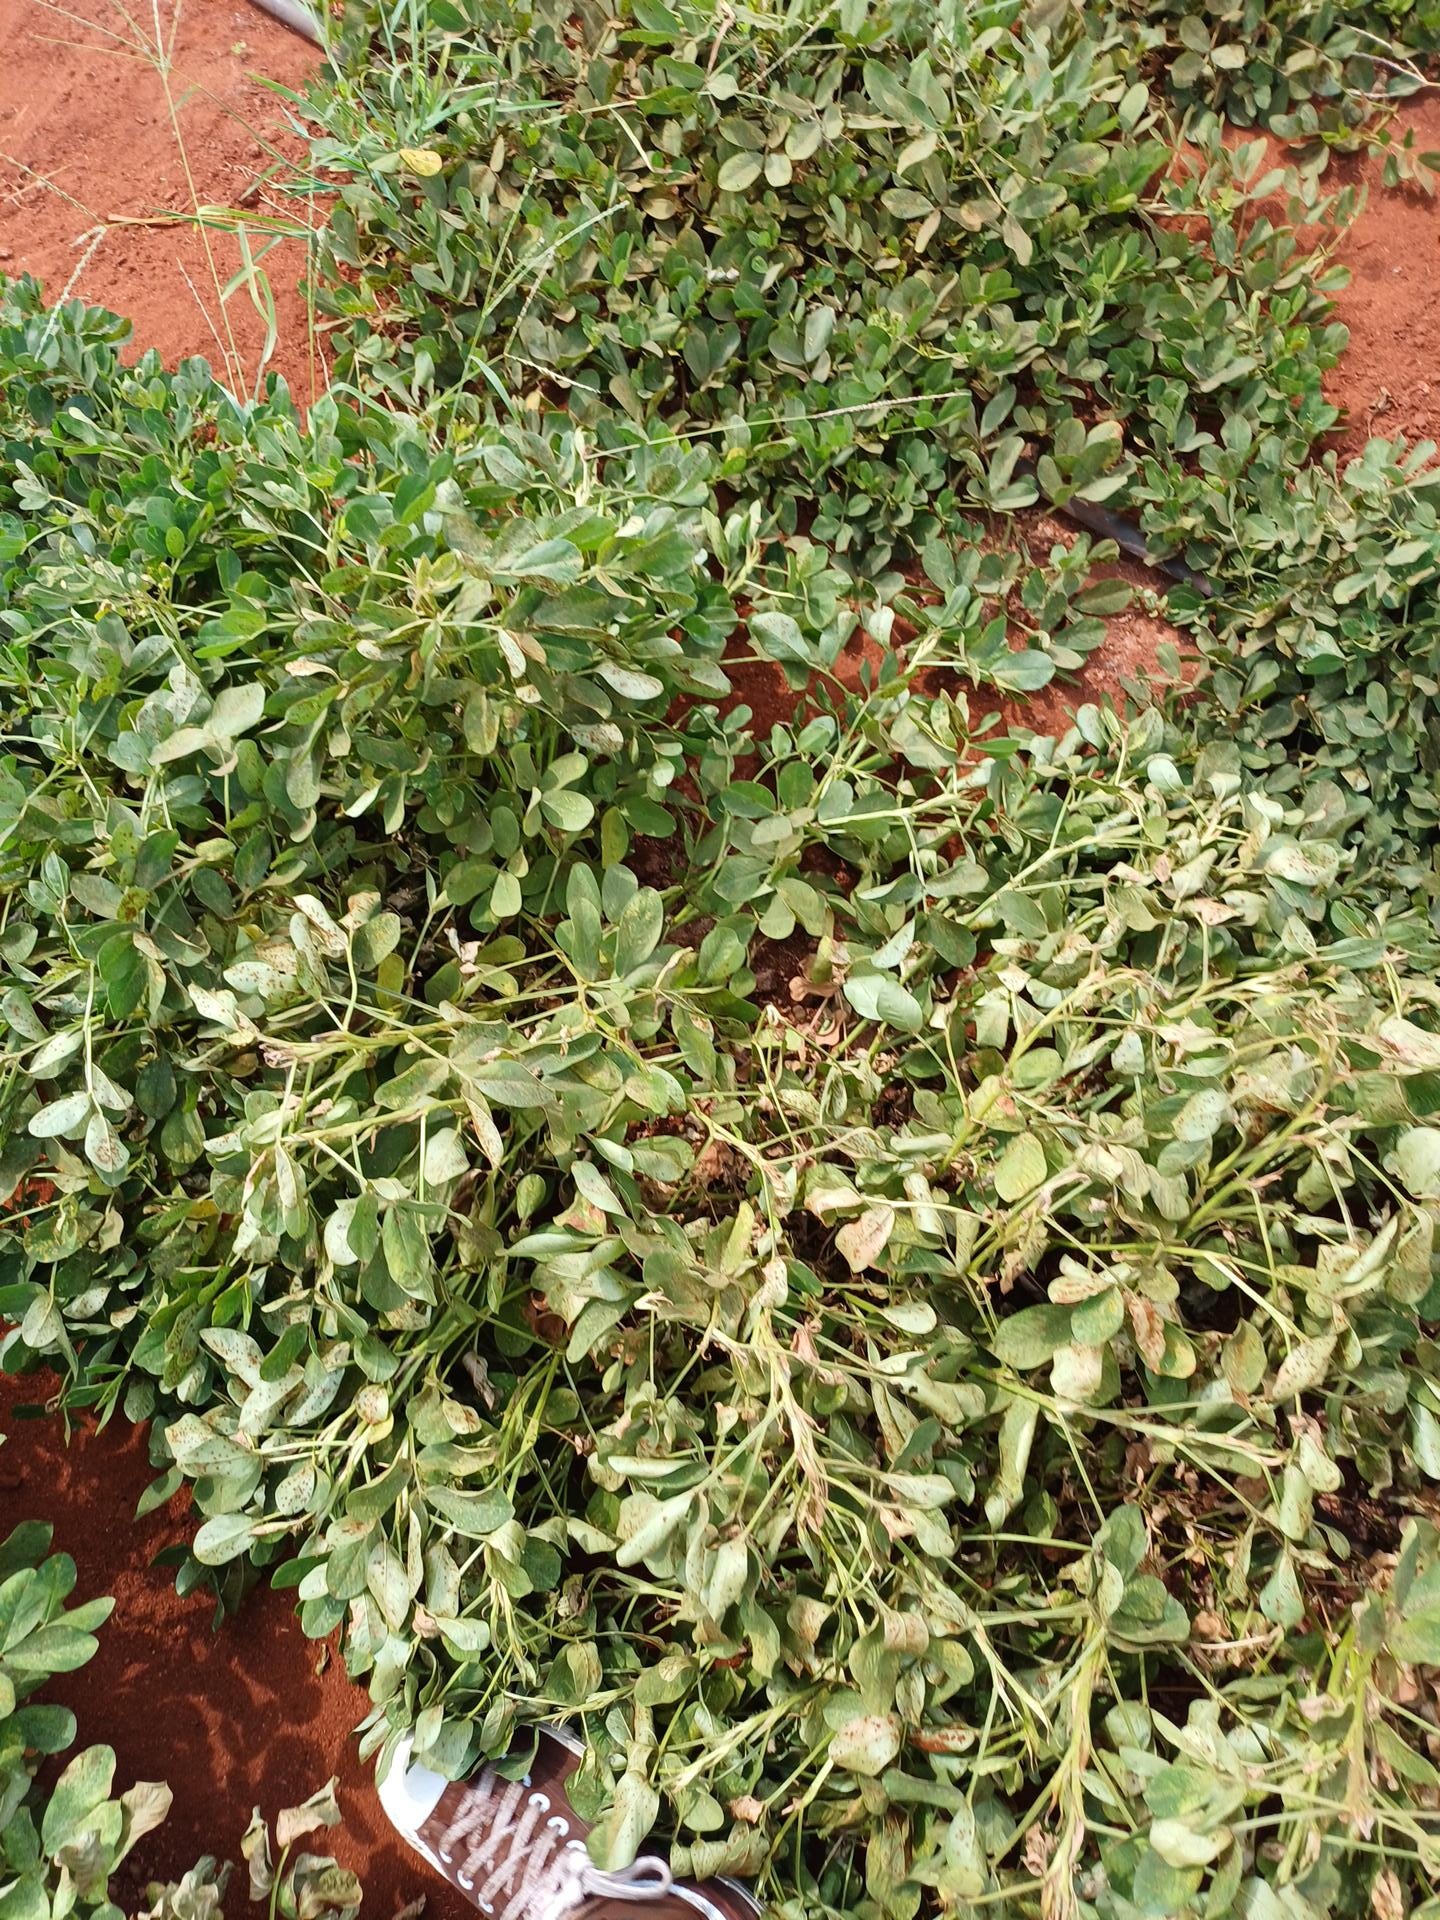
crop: groundnut
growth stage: maturity
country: Kenya
